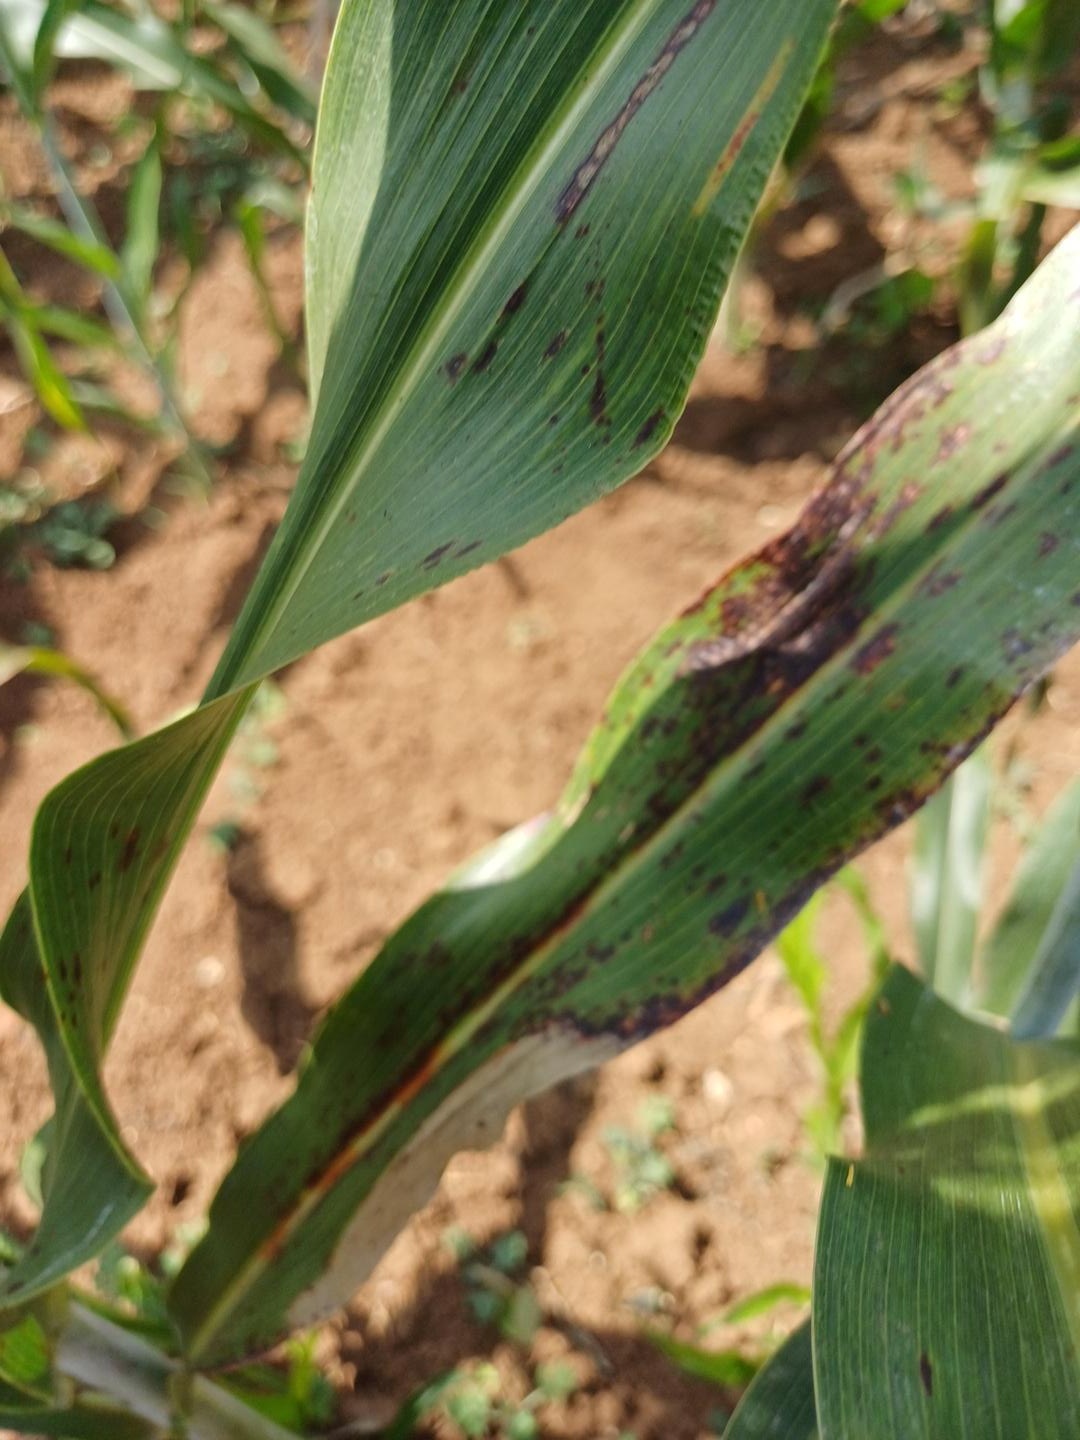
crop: sorghum
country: Kenya
